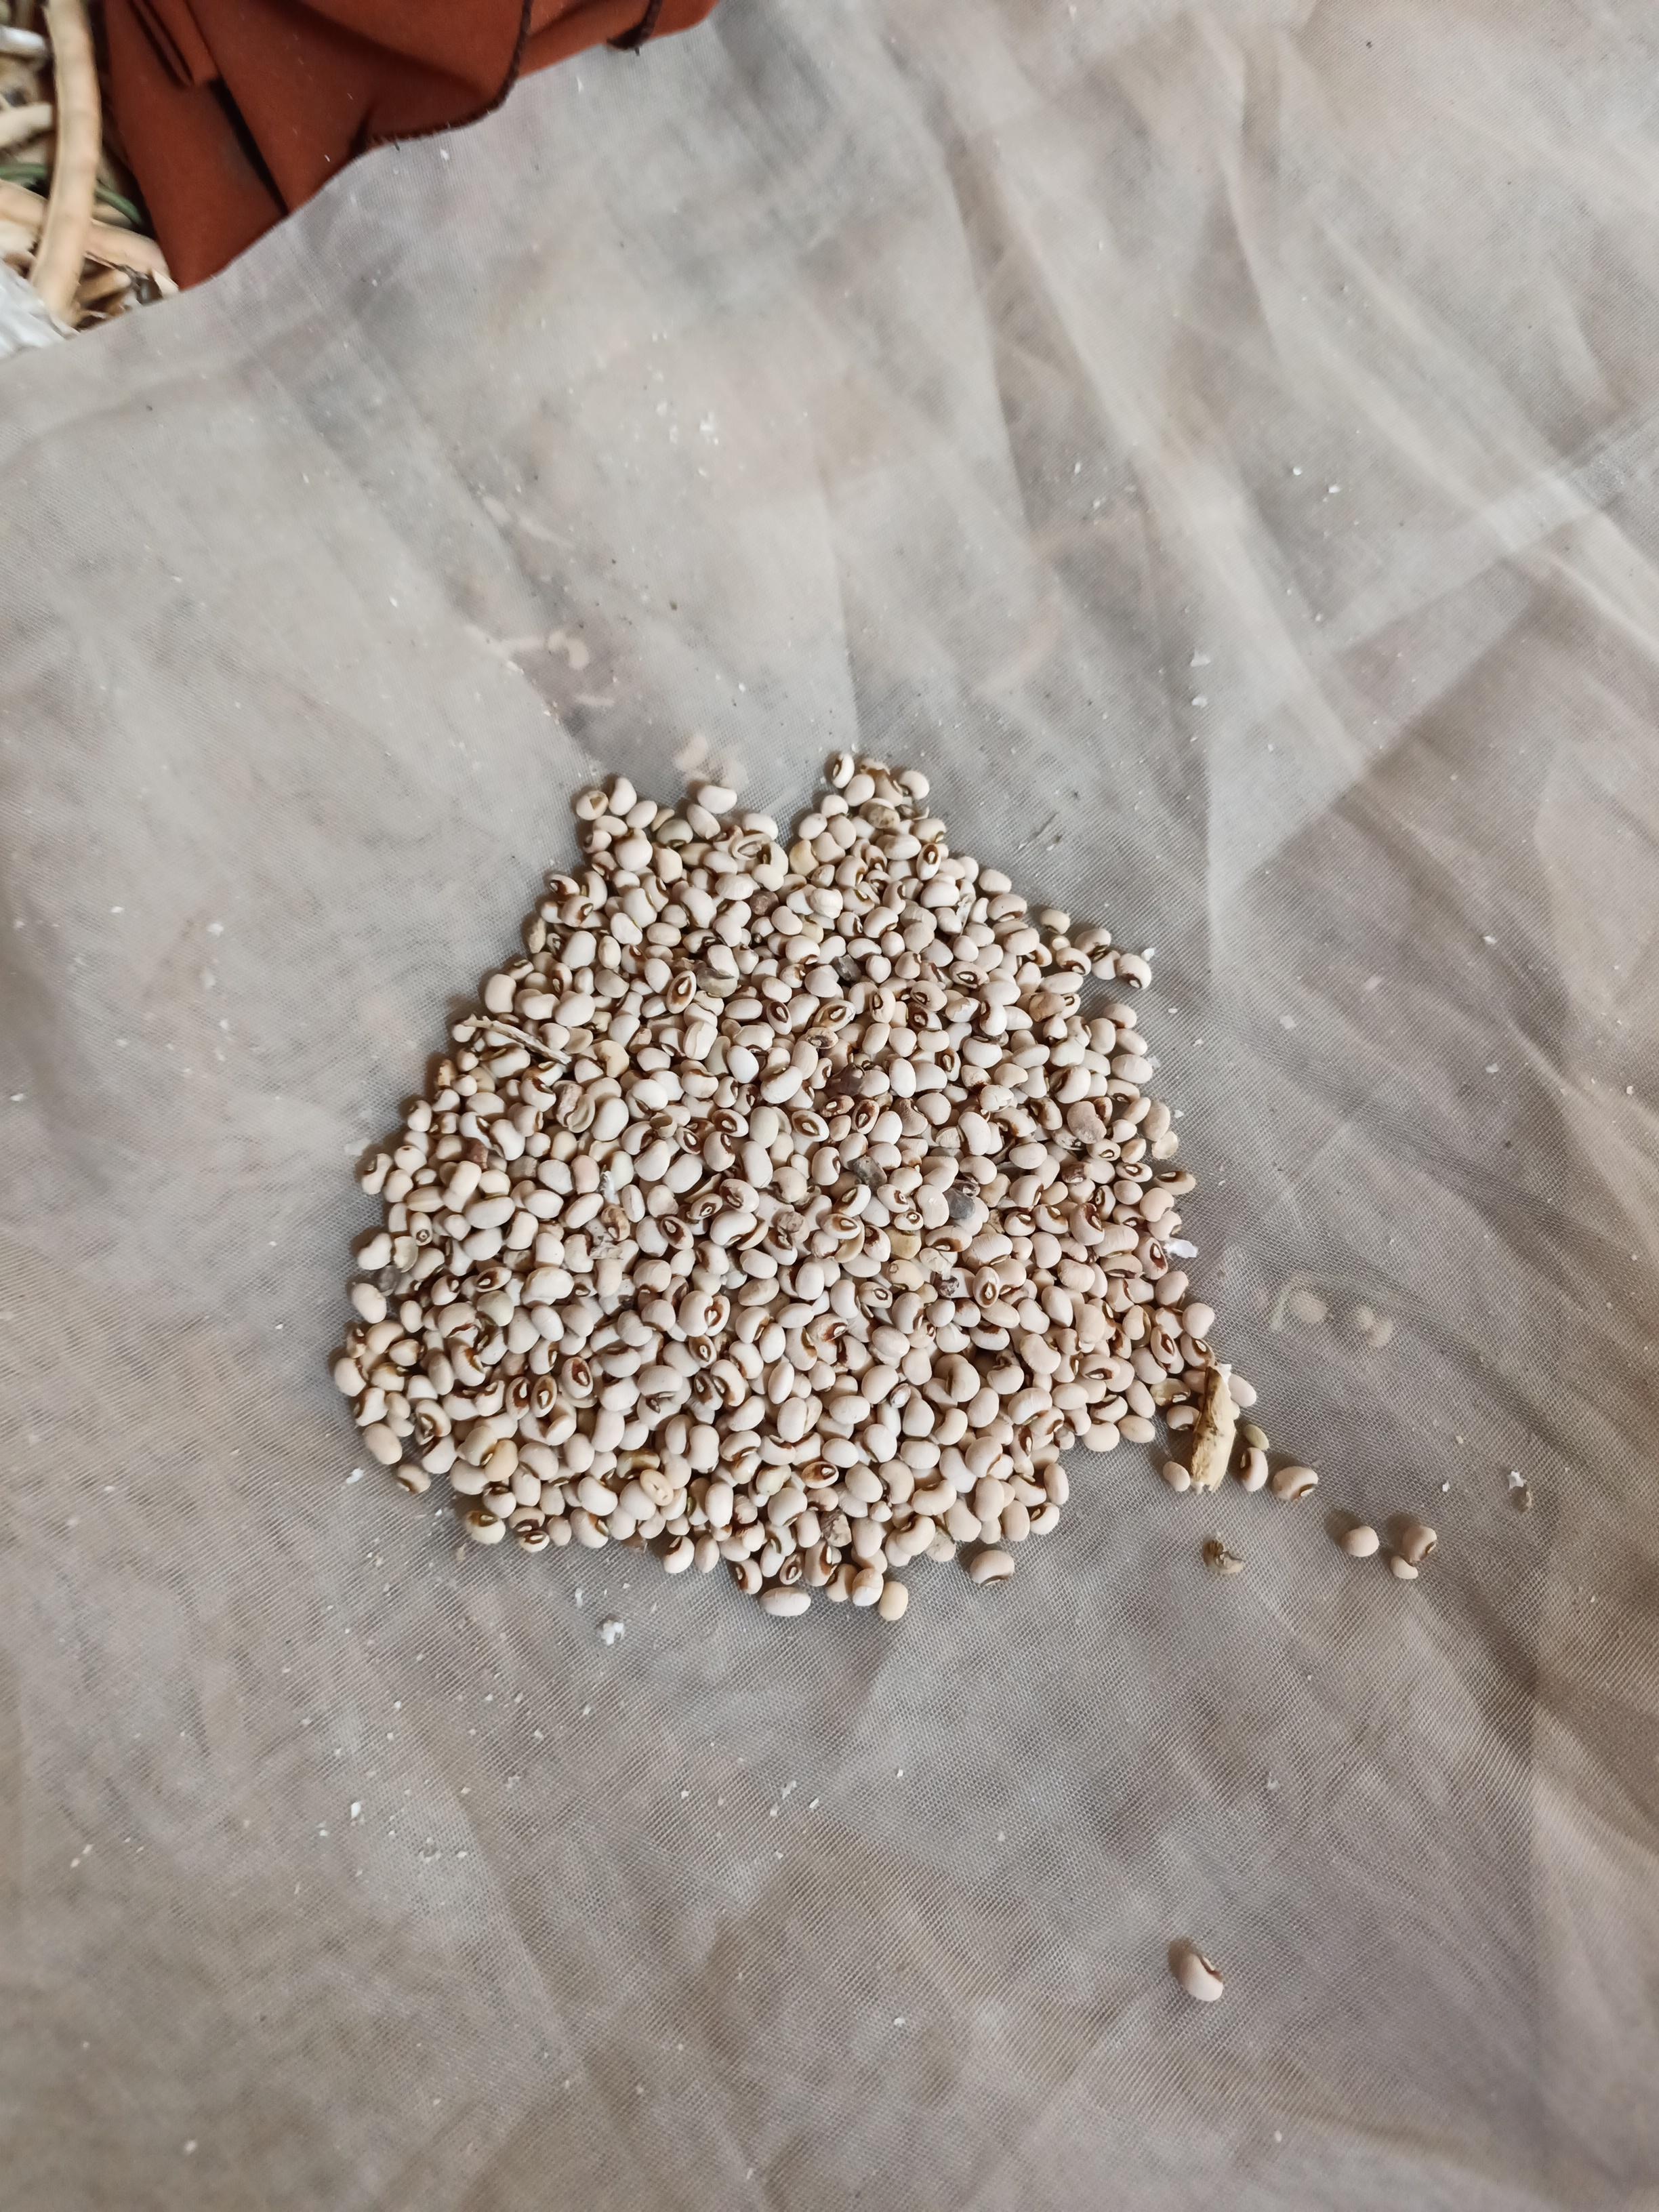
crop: cowpea
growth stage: harvest
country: Nigeria
